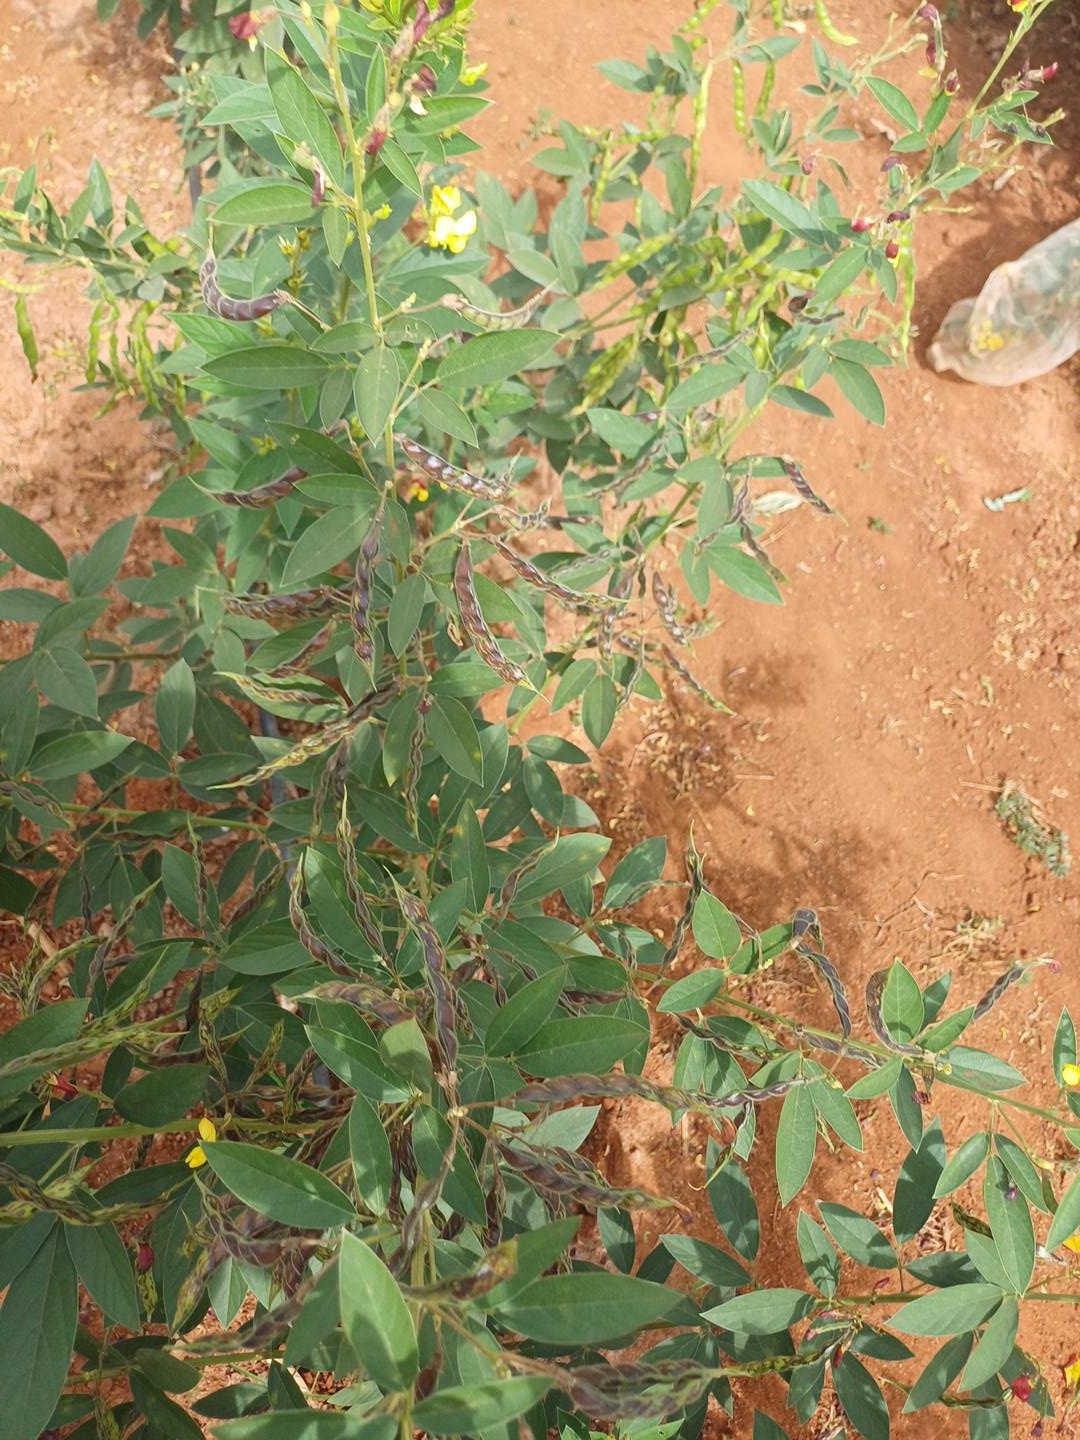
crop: pigeonpea
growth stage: development pod
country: Kenya
